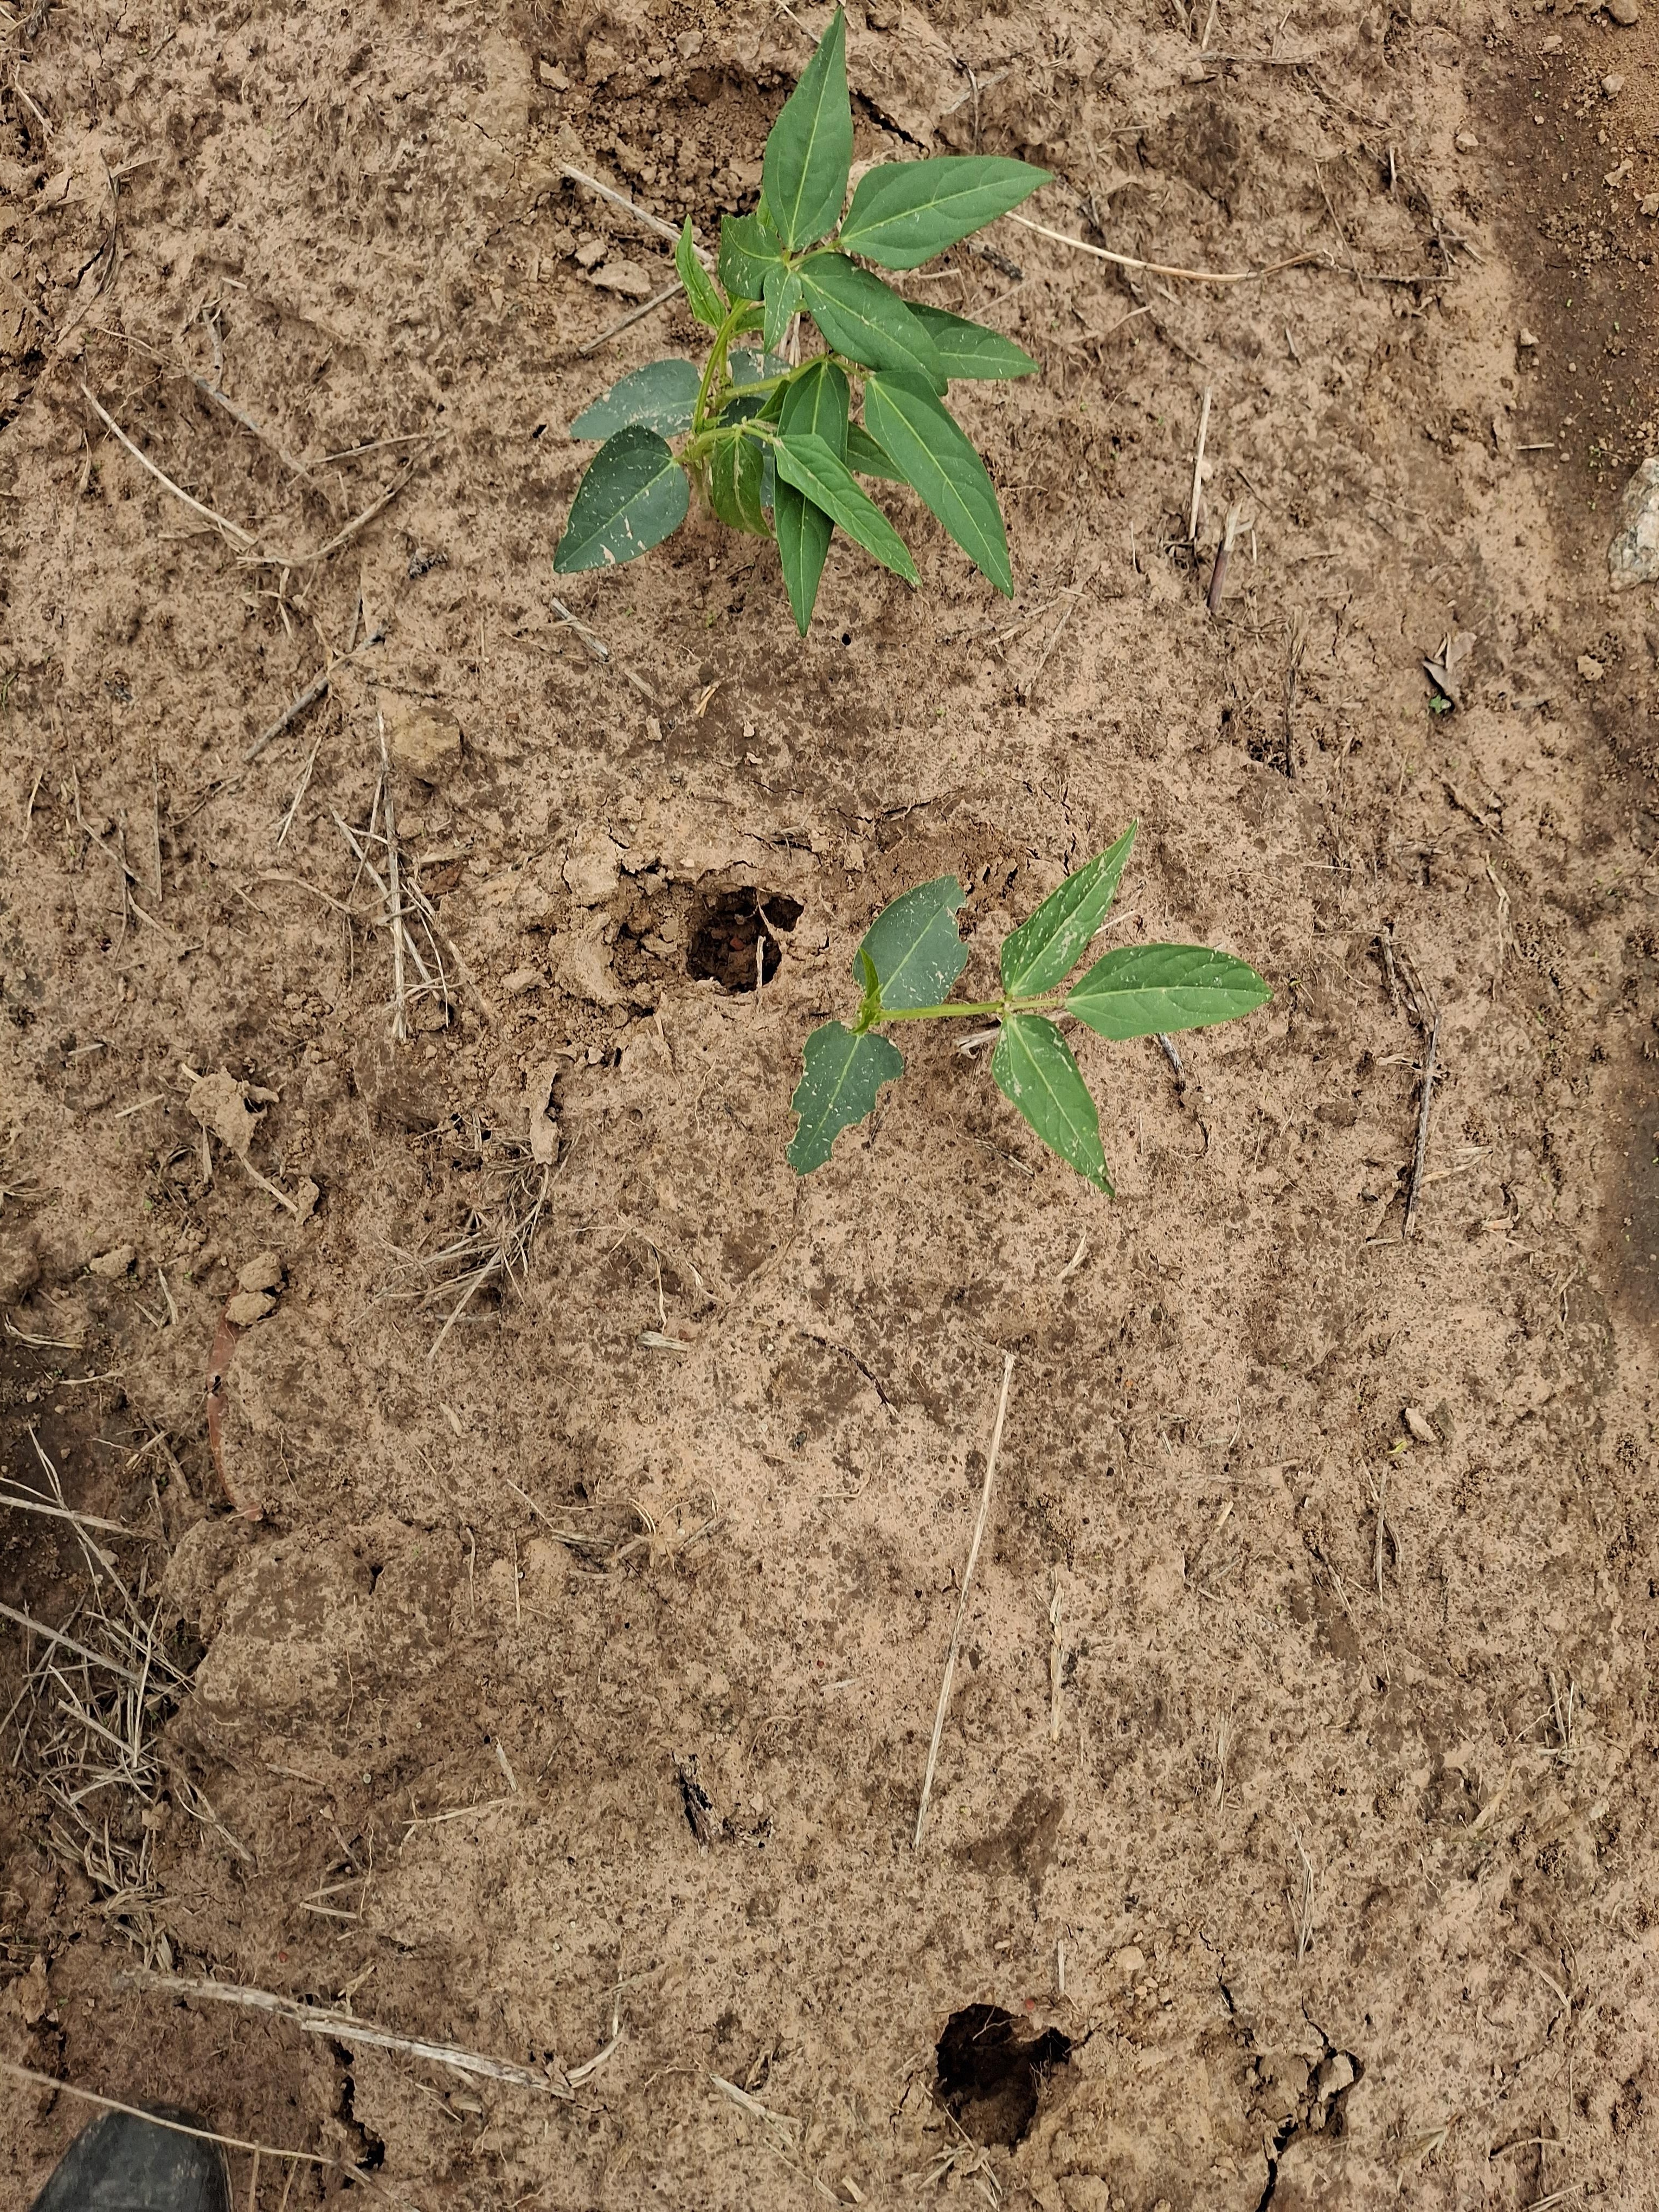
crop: cowpea
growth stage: emergence
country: Nigeria
